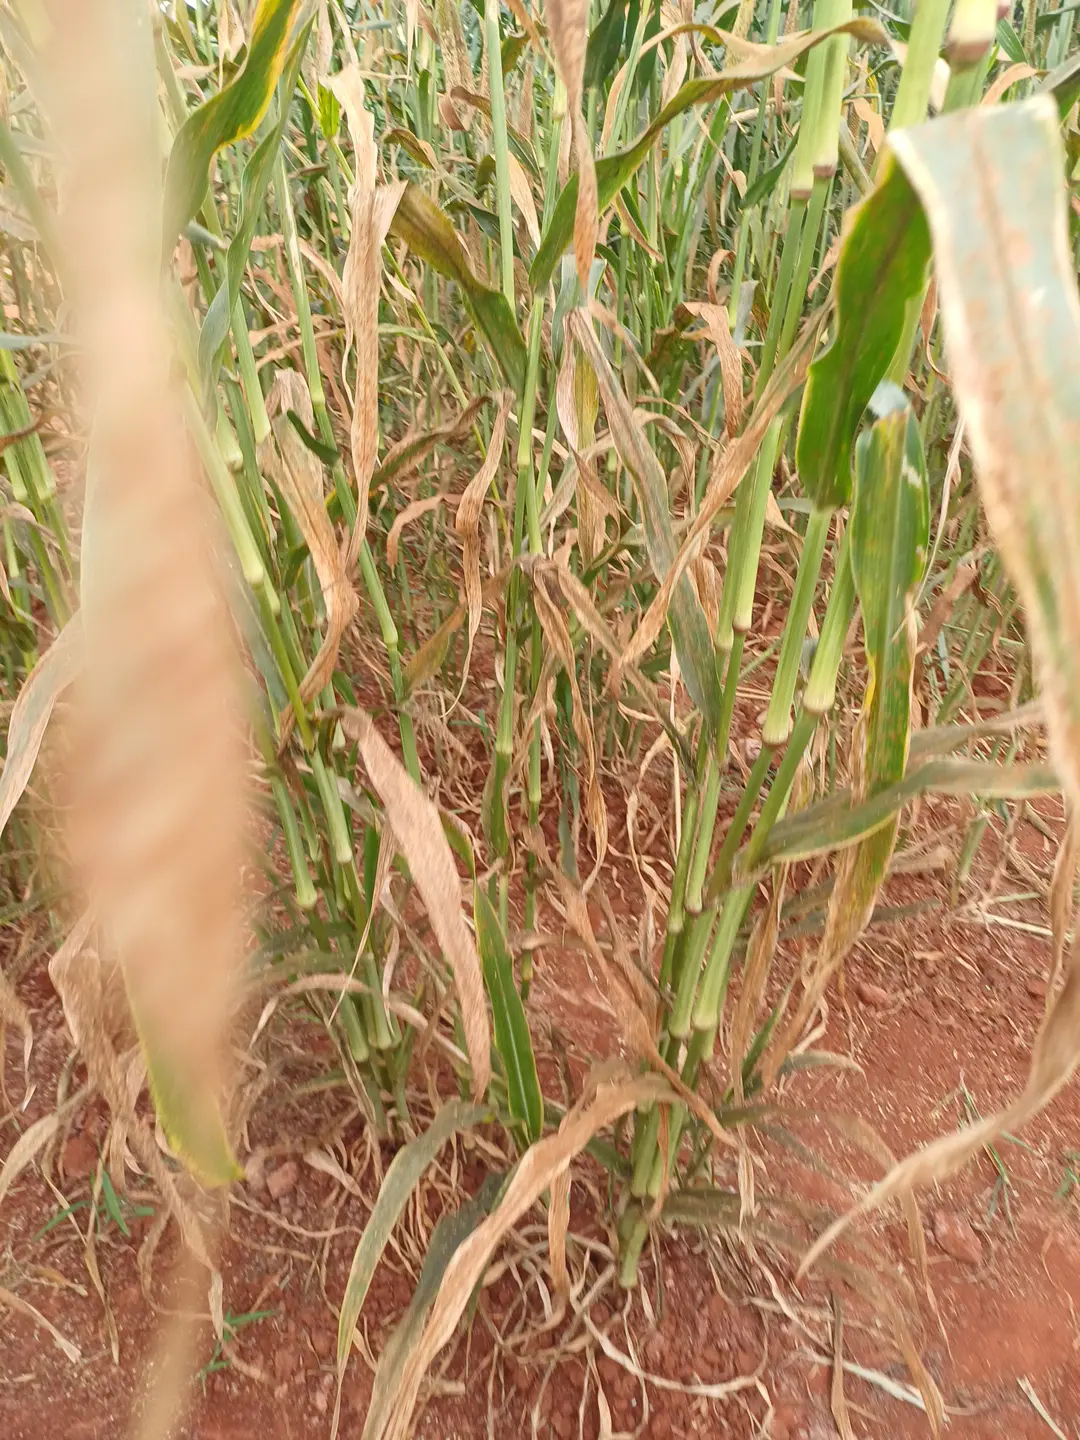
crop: pearl millet
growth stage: filling grain
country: Kenya
